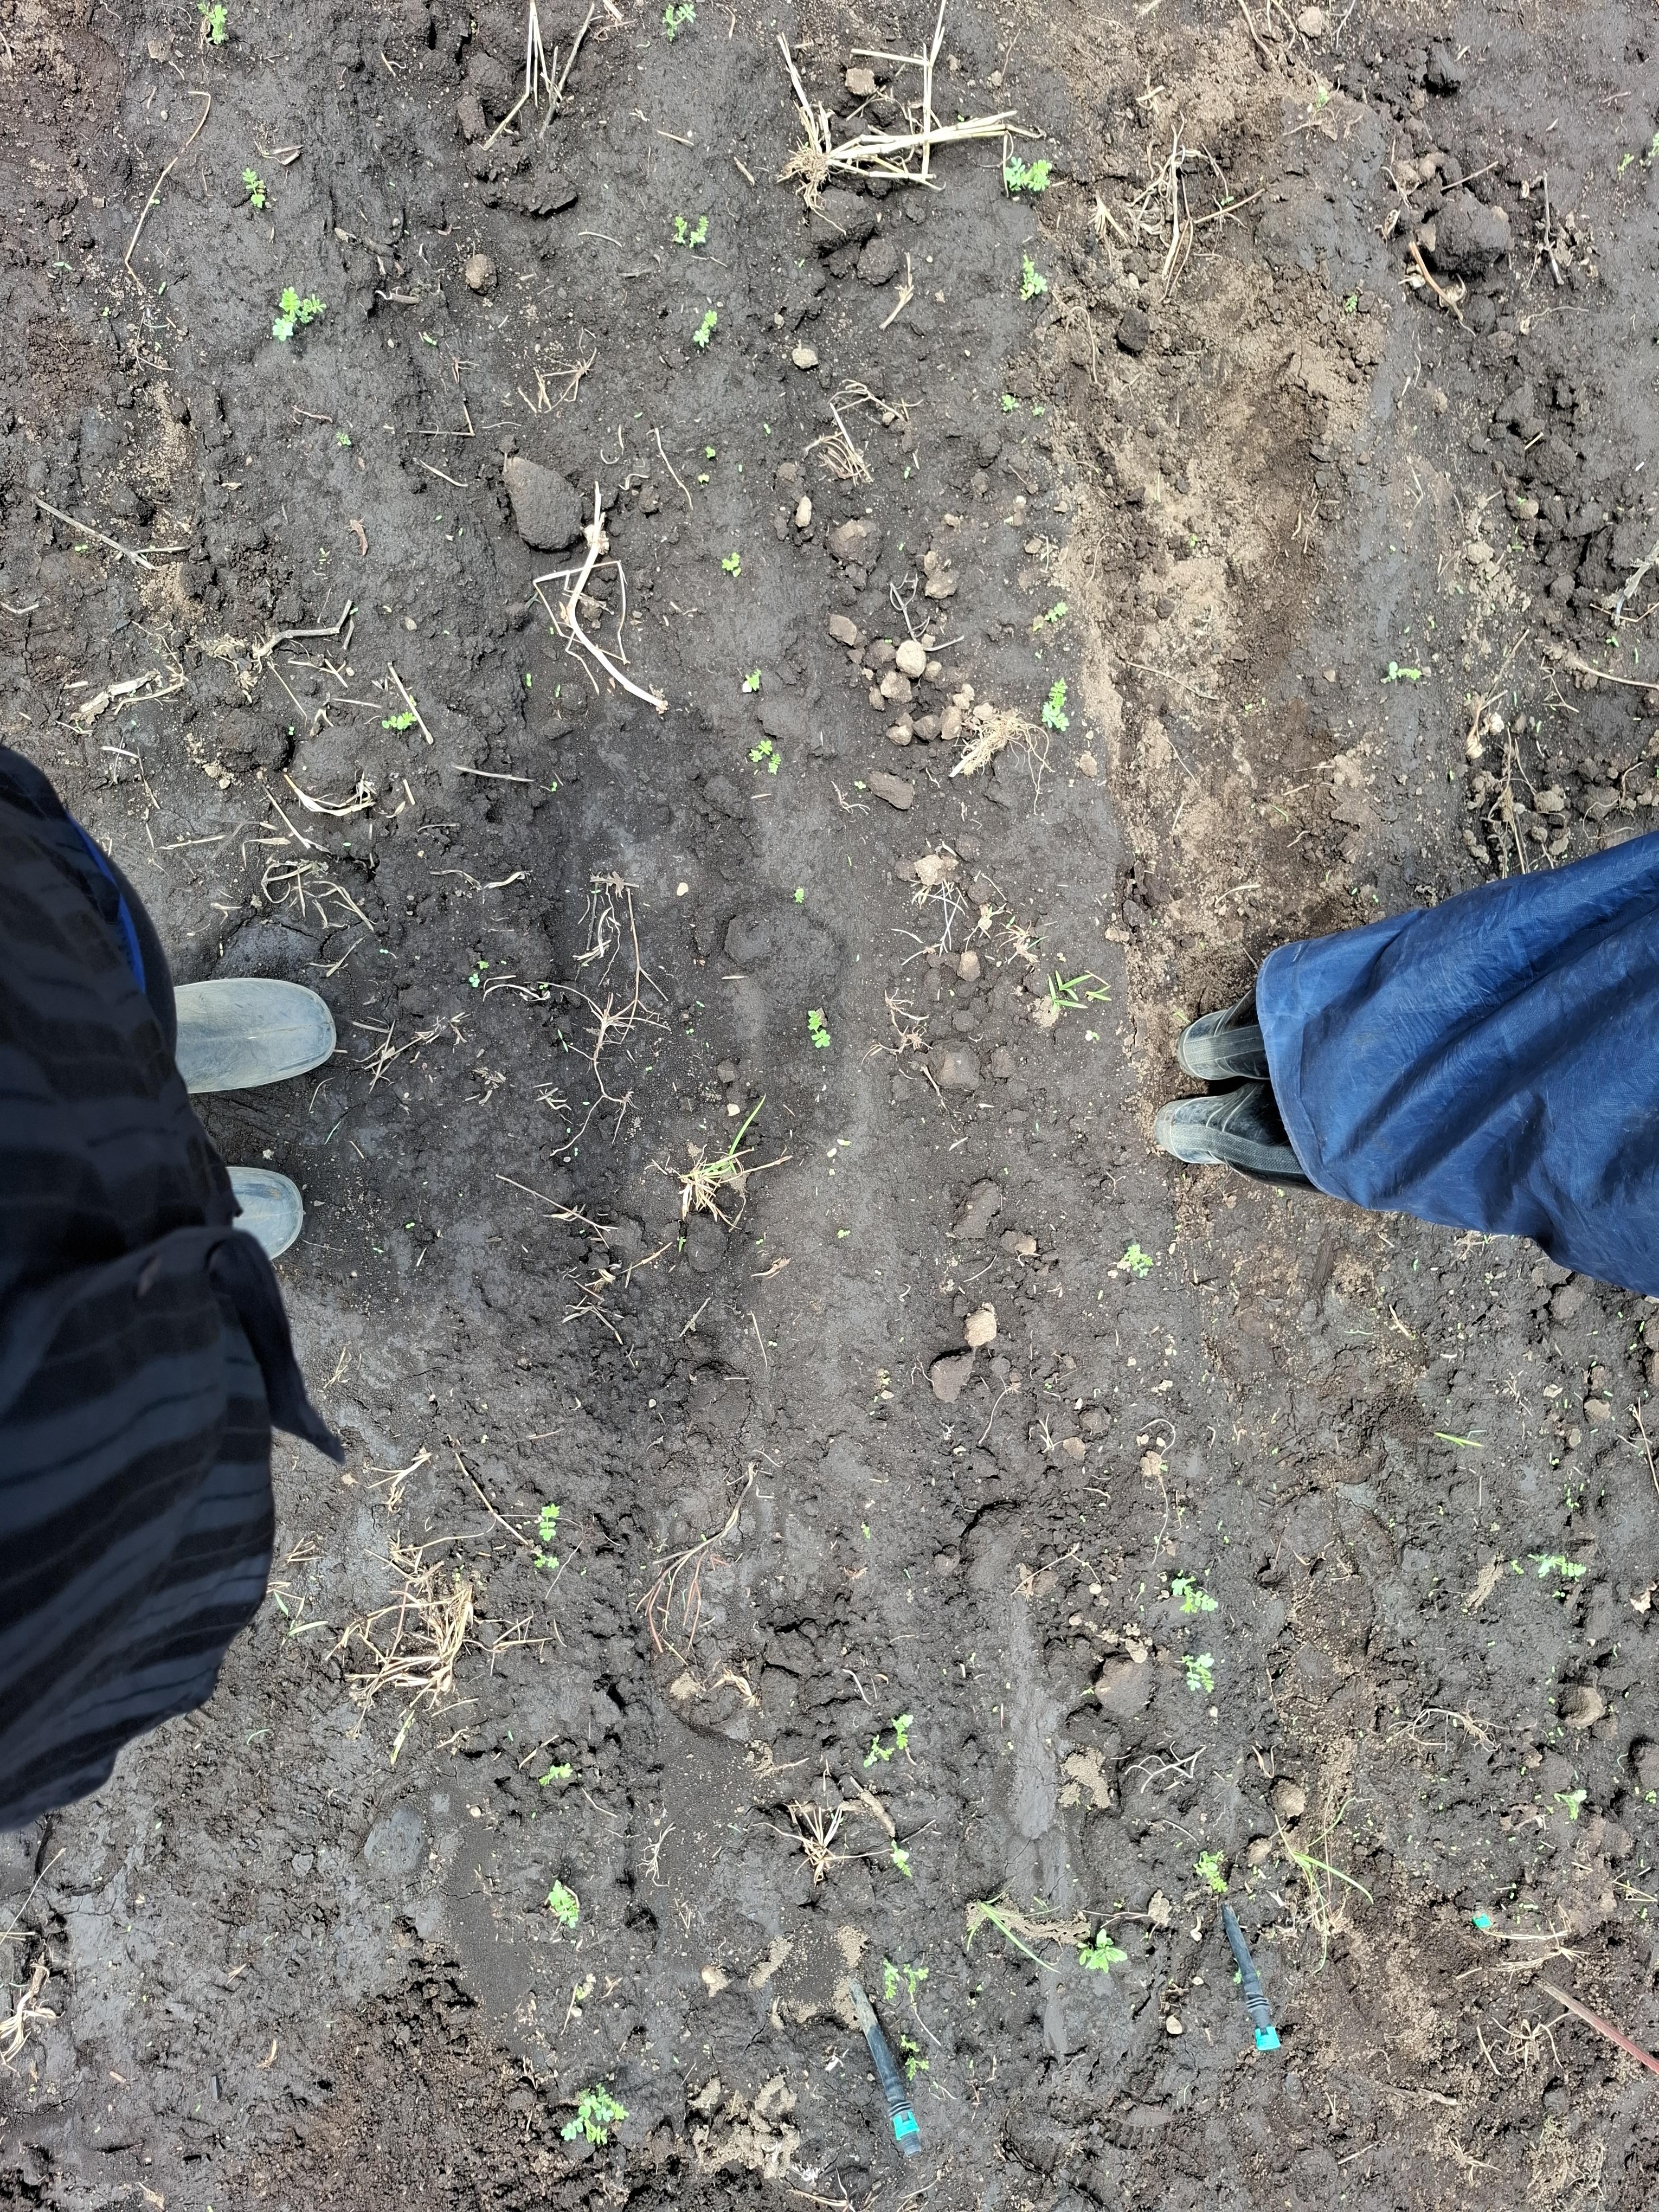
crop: chickpea
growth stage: emergence
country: Tanzania
